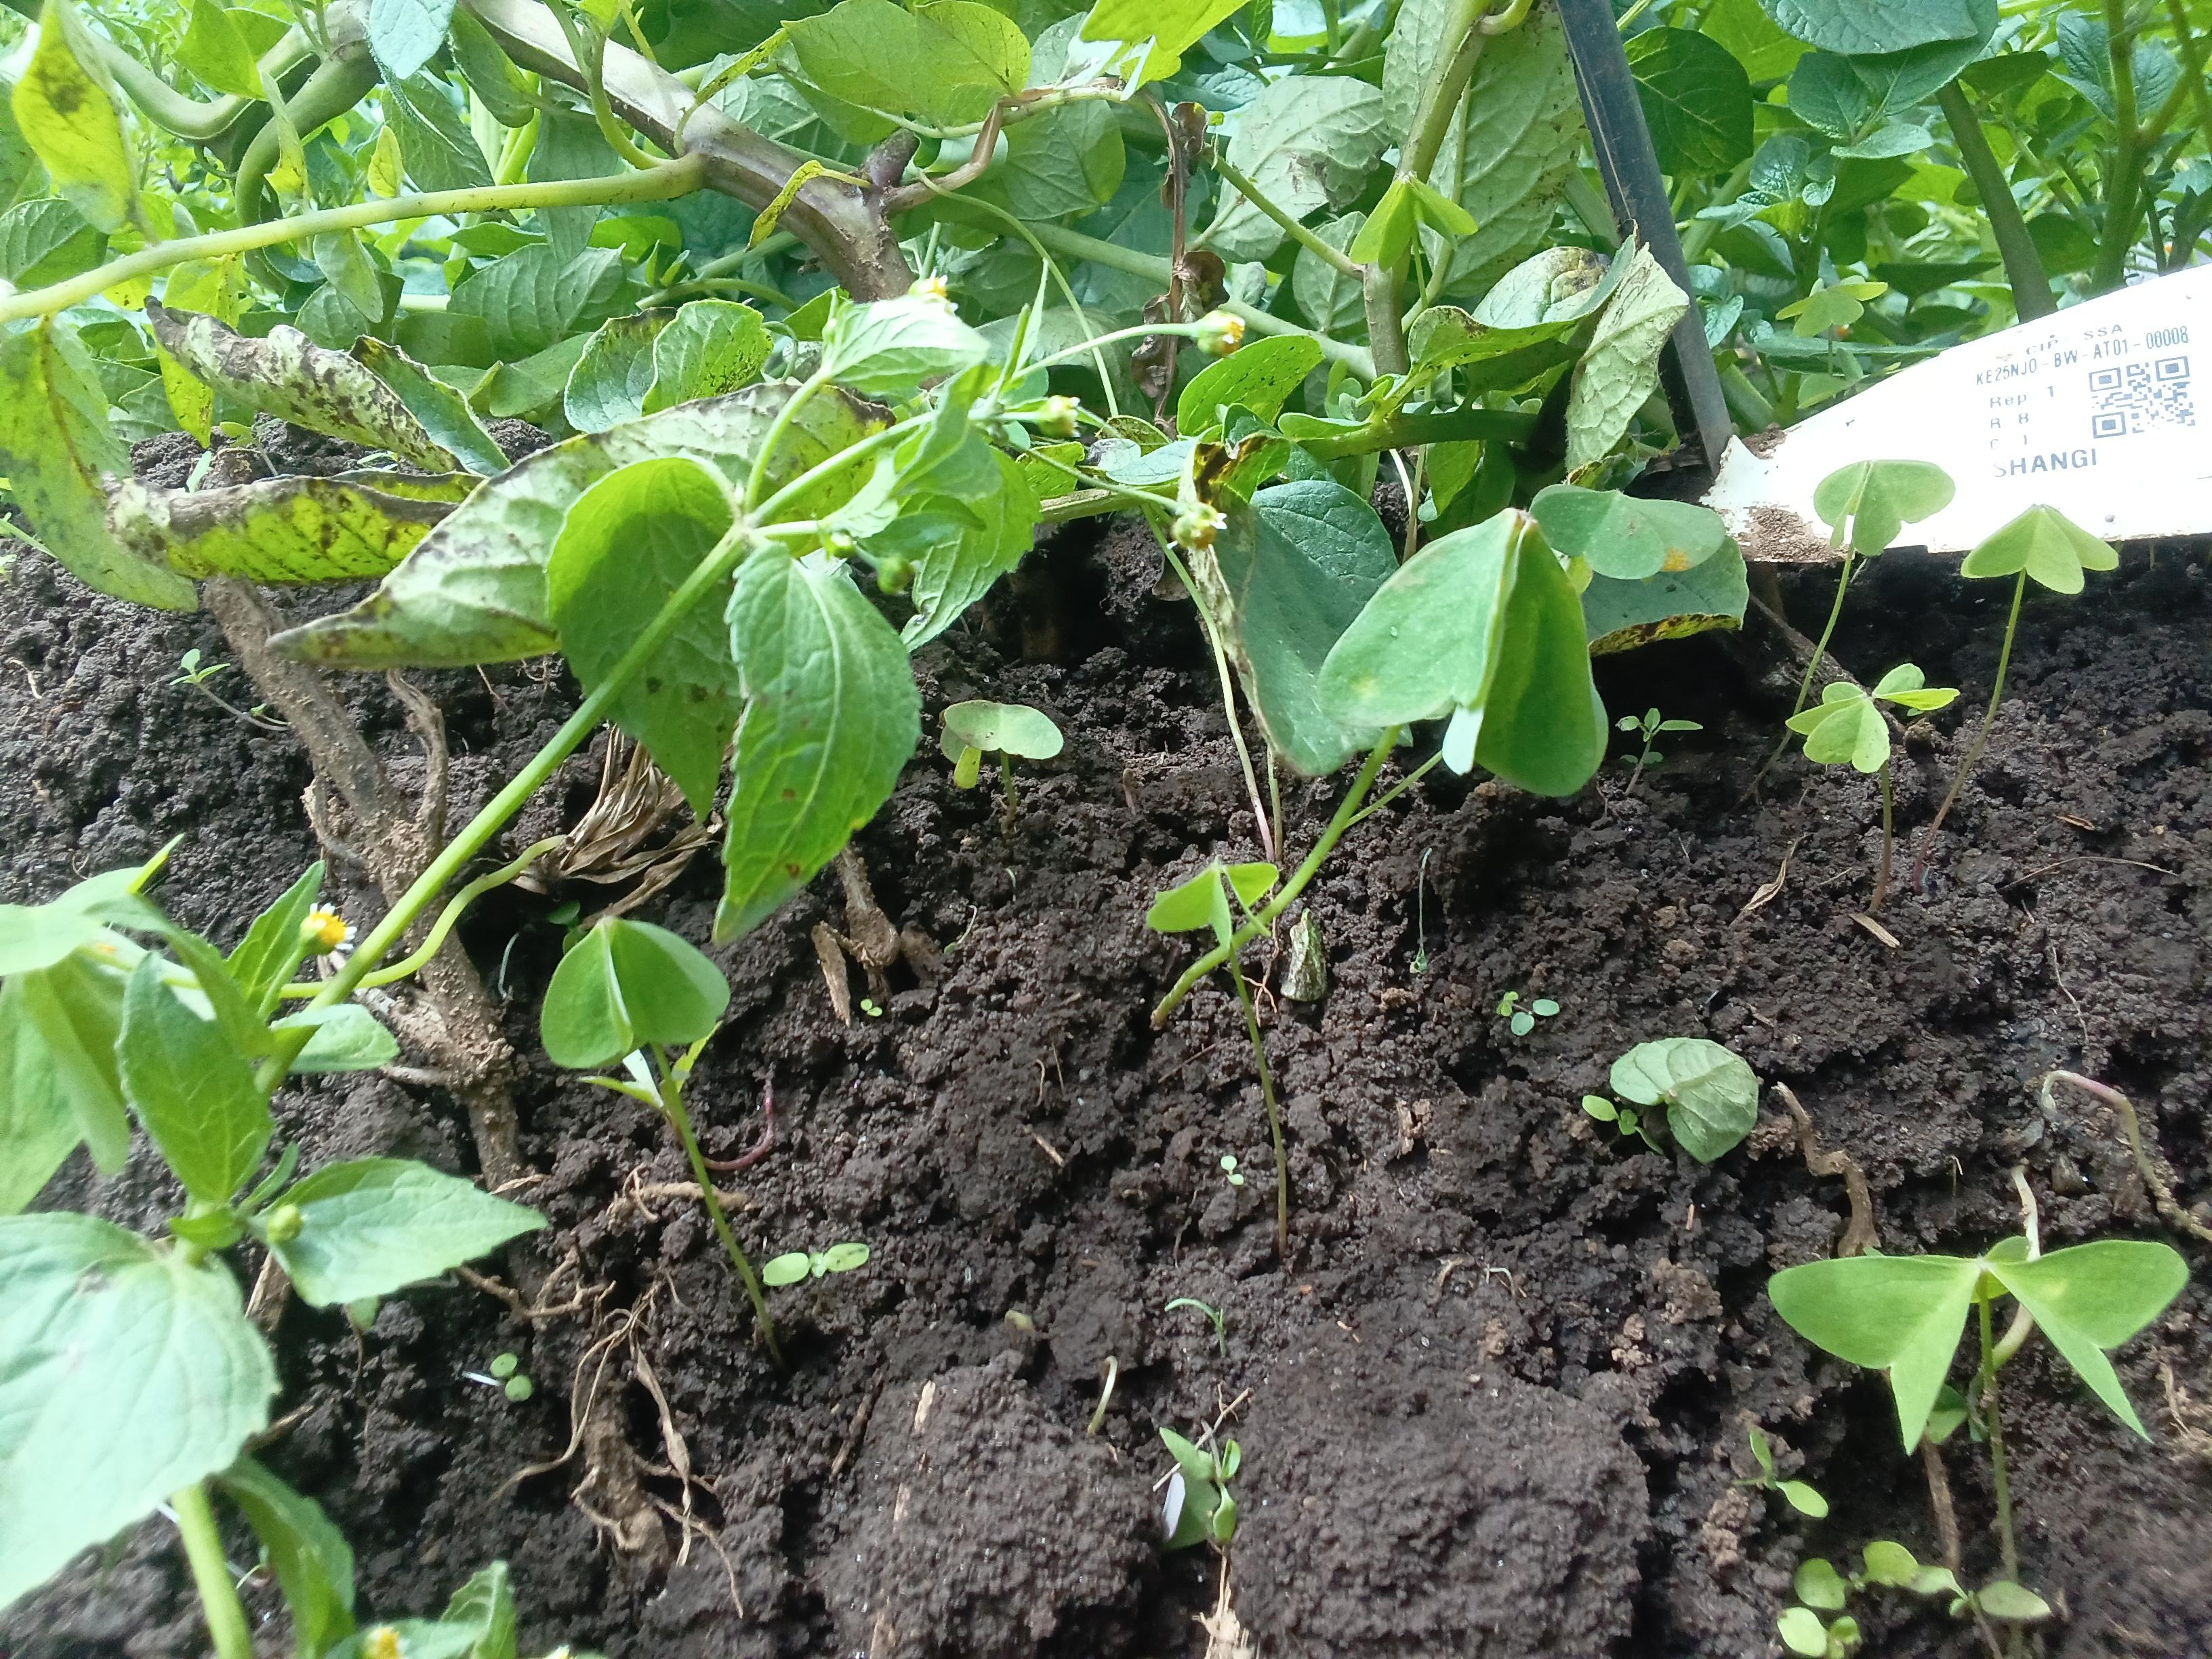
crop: potato
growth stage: flowering
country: Kenya
